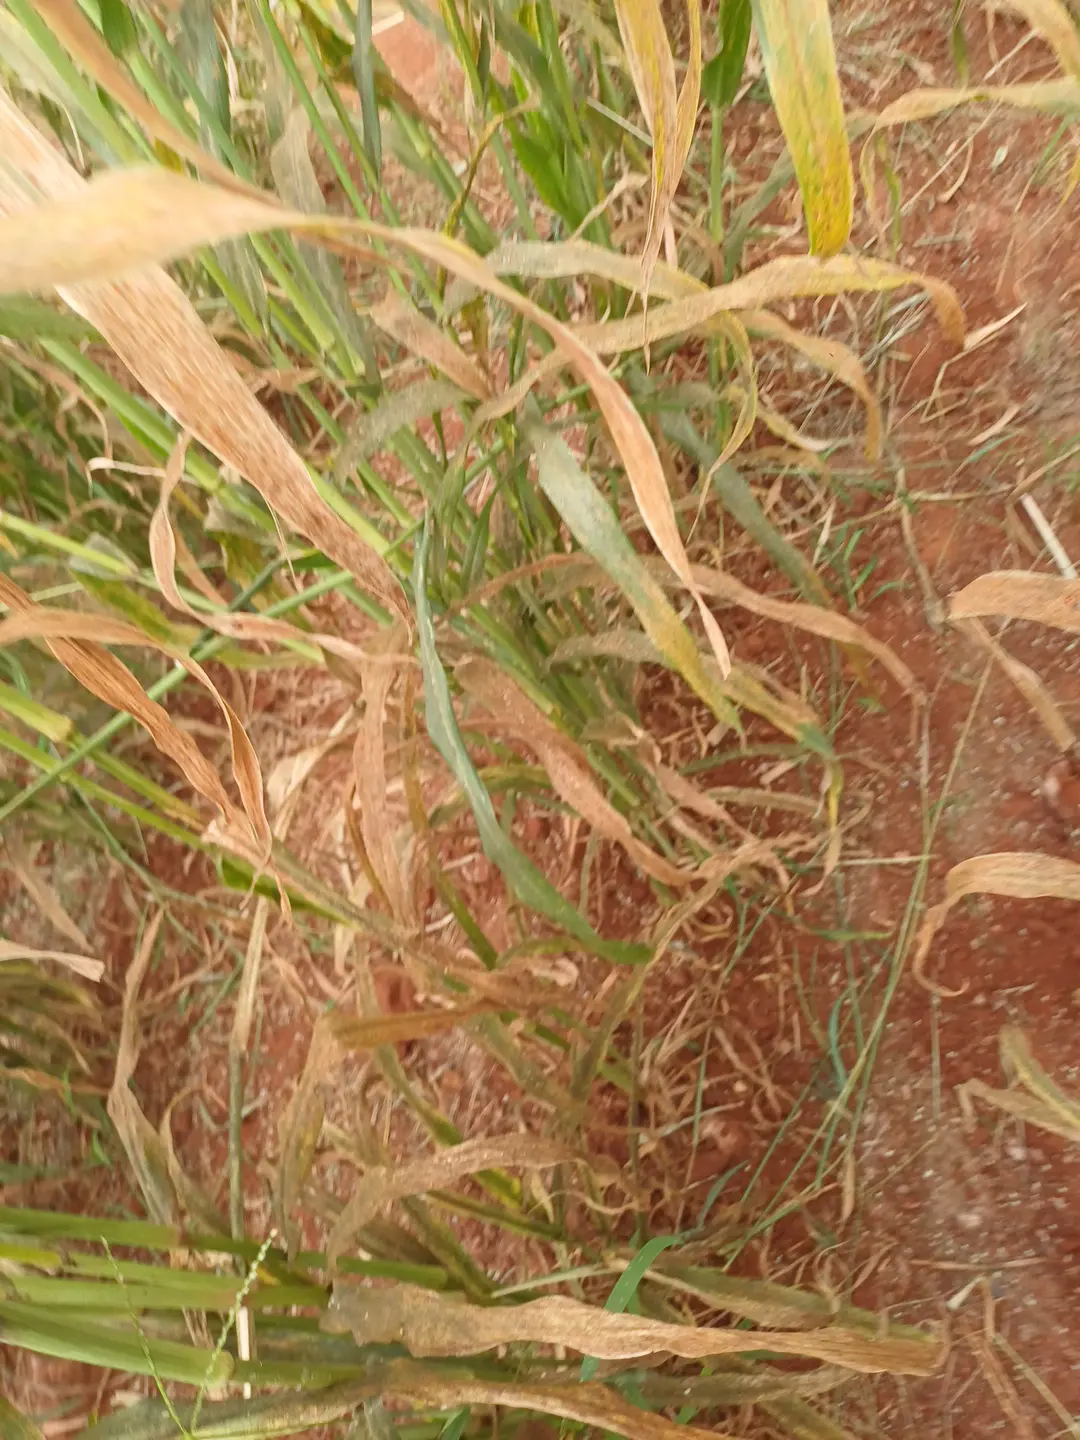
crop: pearl millet
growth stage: filling grain
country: Kenya
